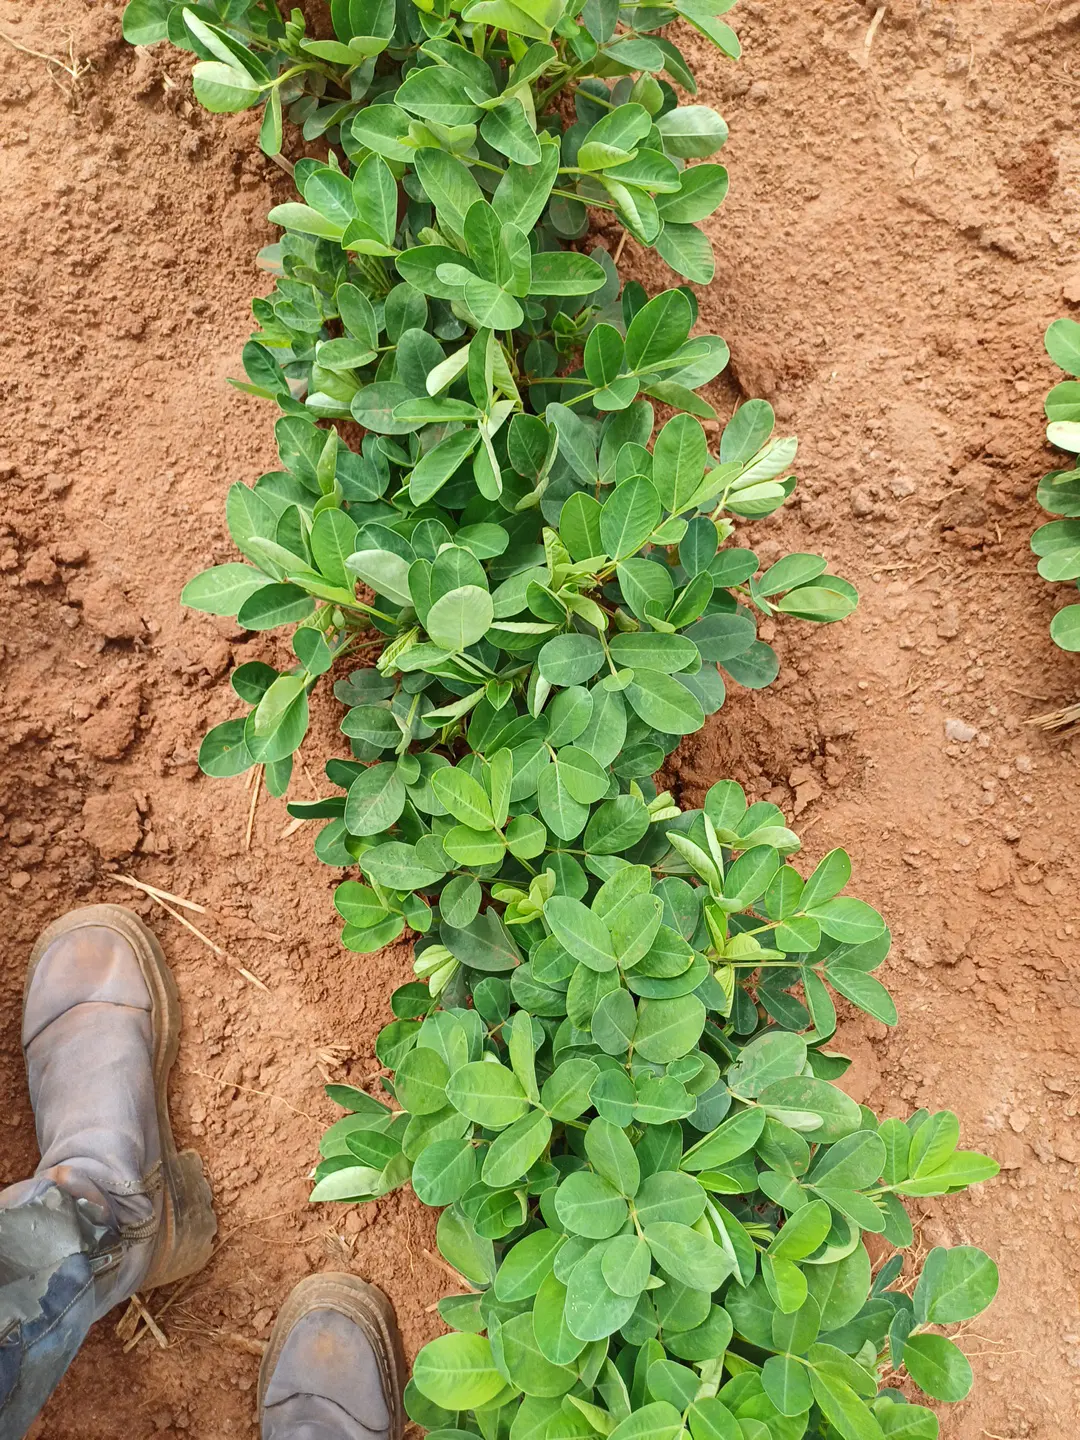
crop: groundnut
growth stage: flowering
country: Kenya
